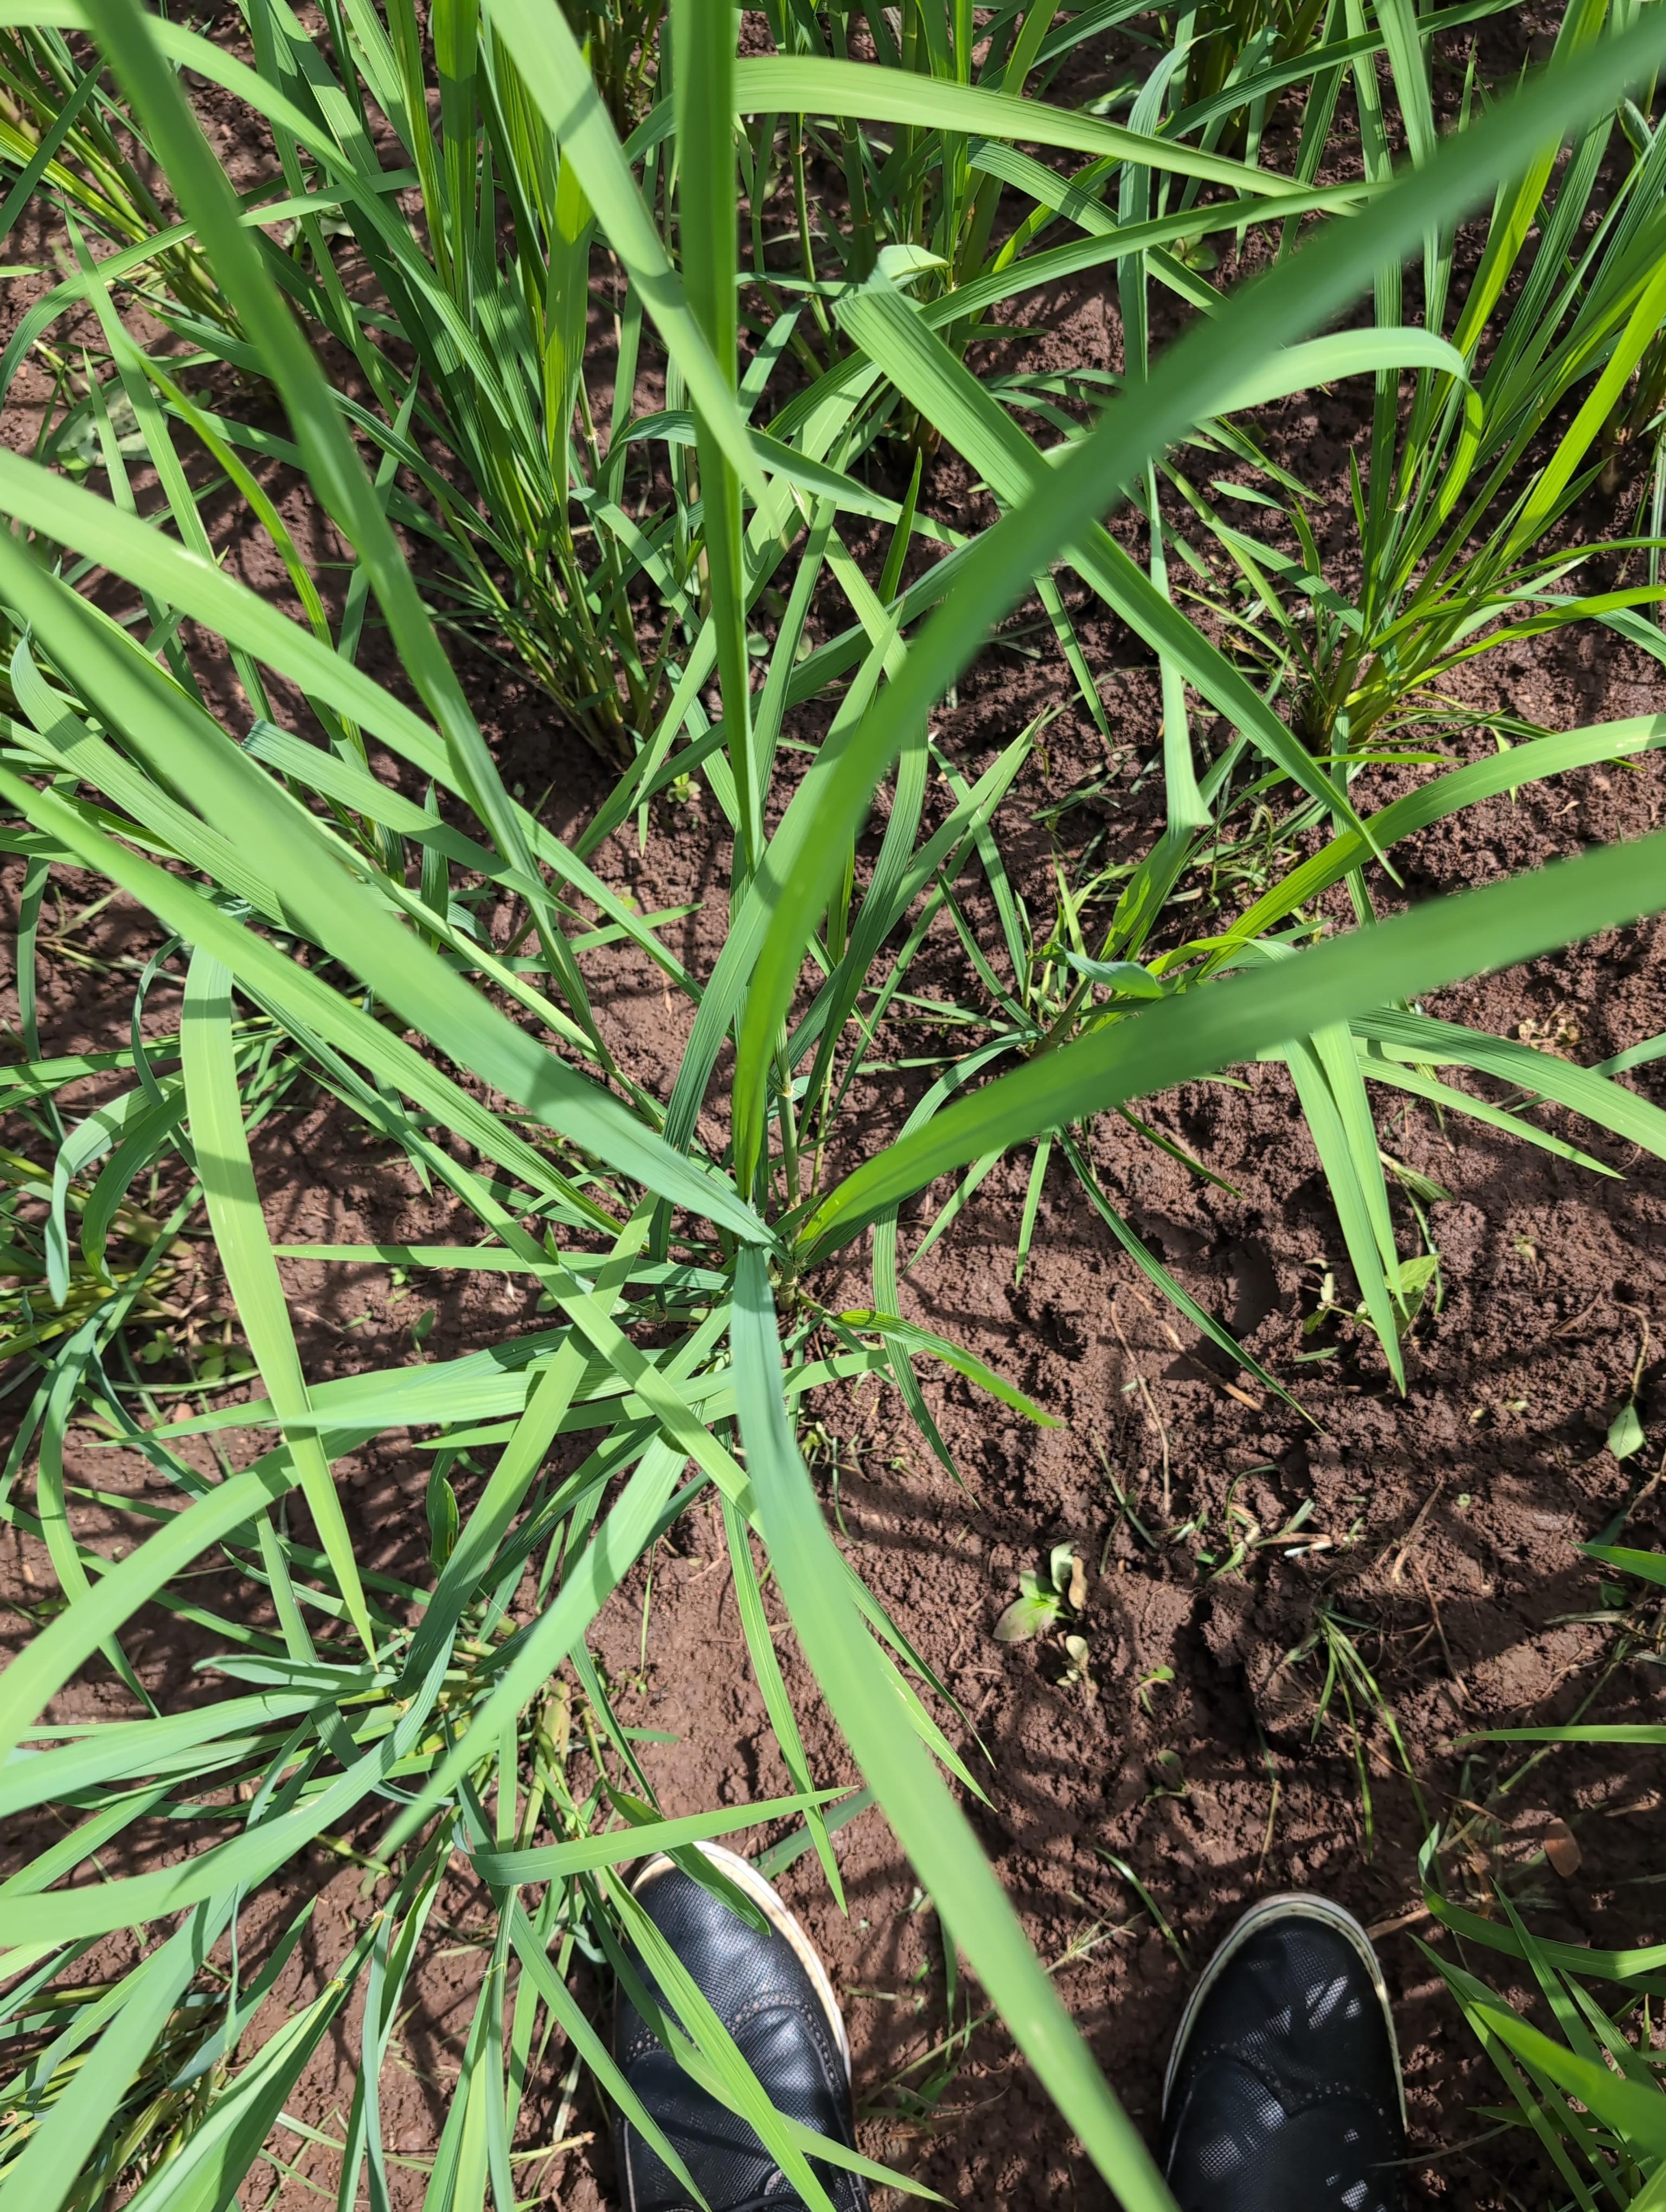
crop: rice
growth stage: elongation stem
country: Côte d'Ivoire
